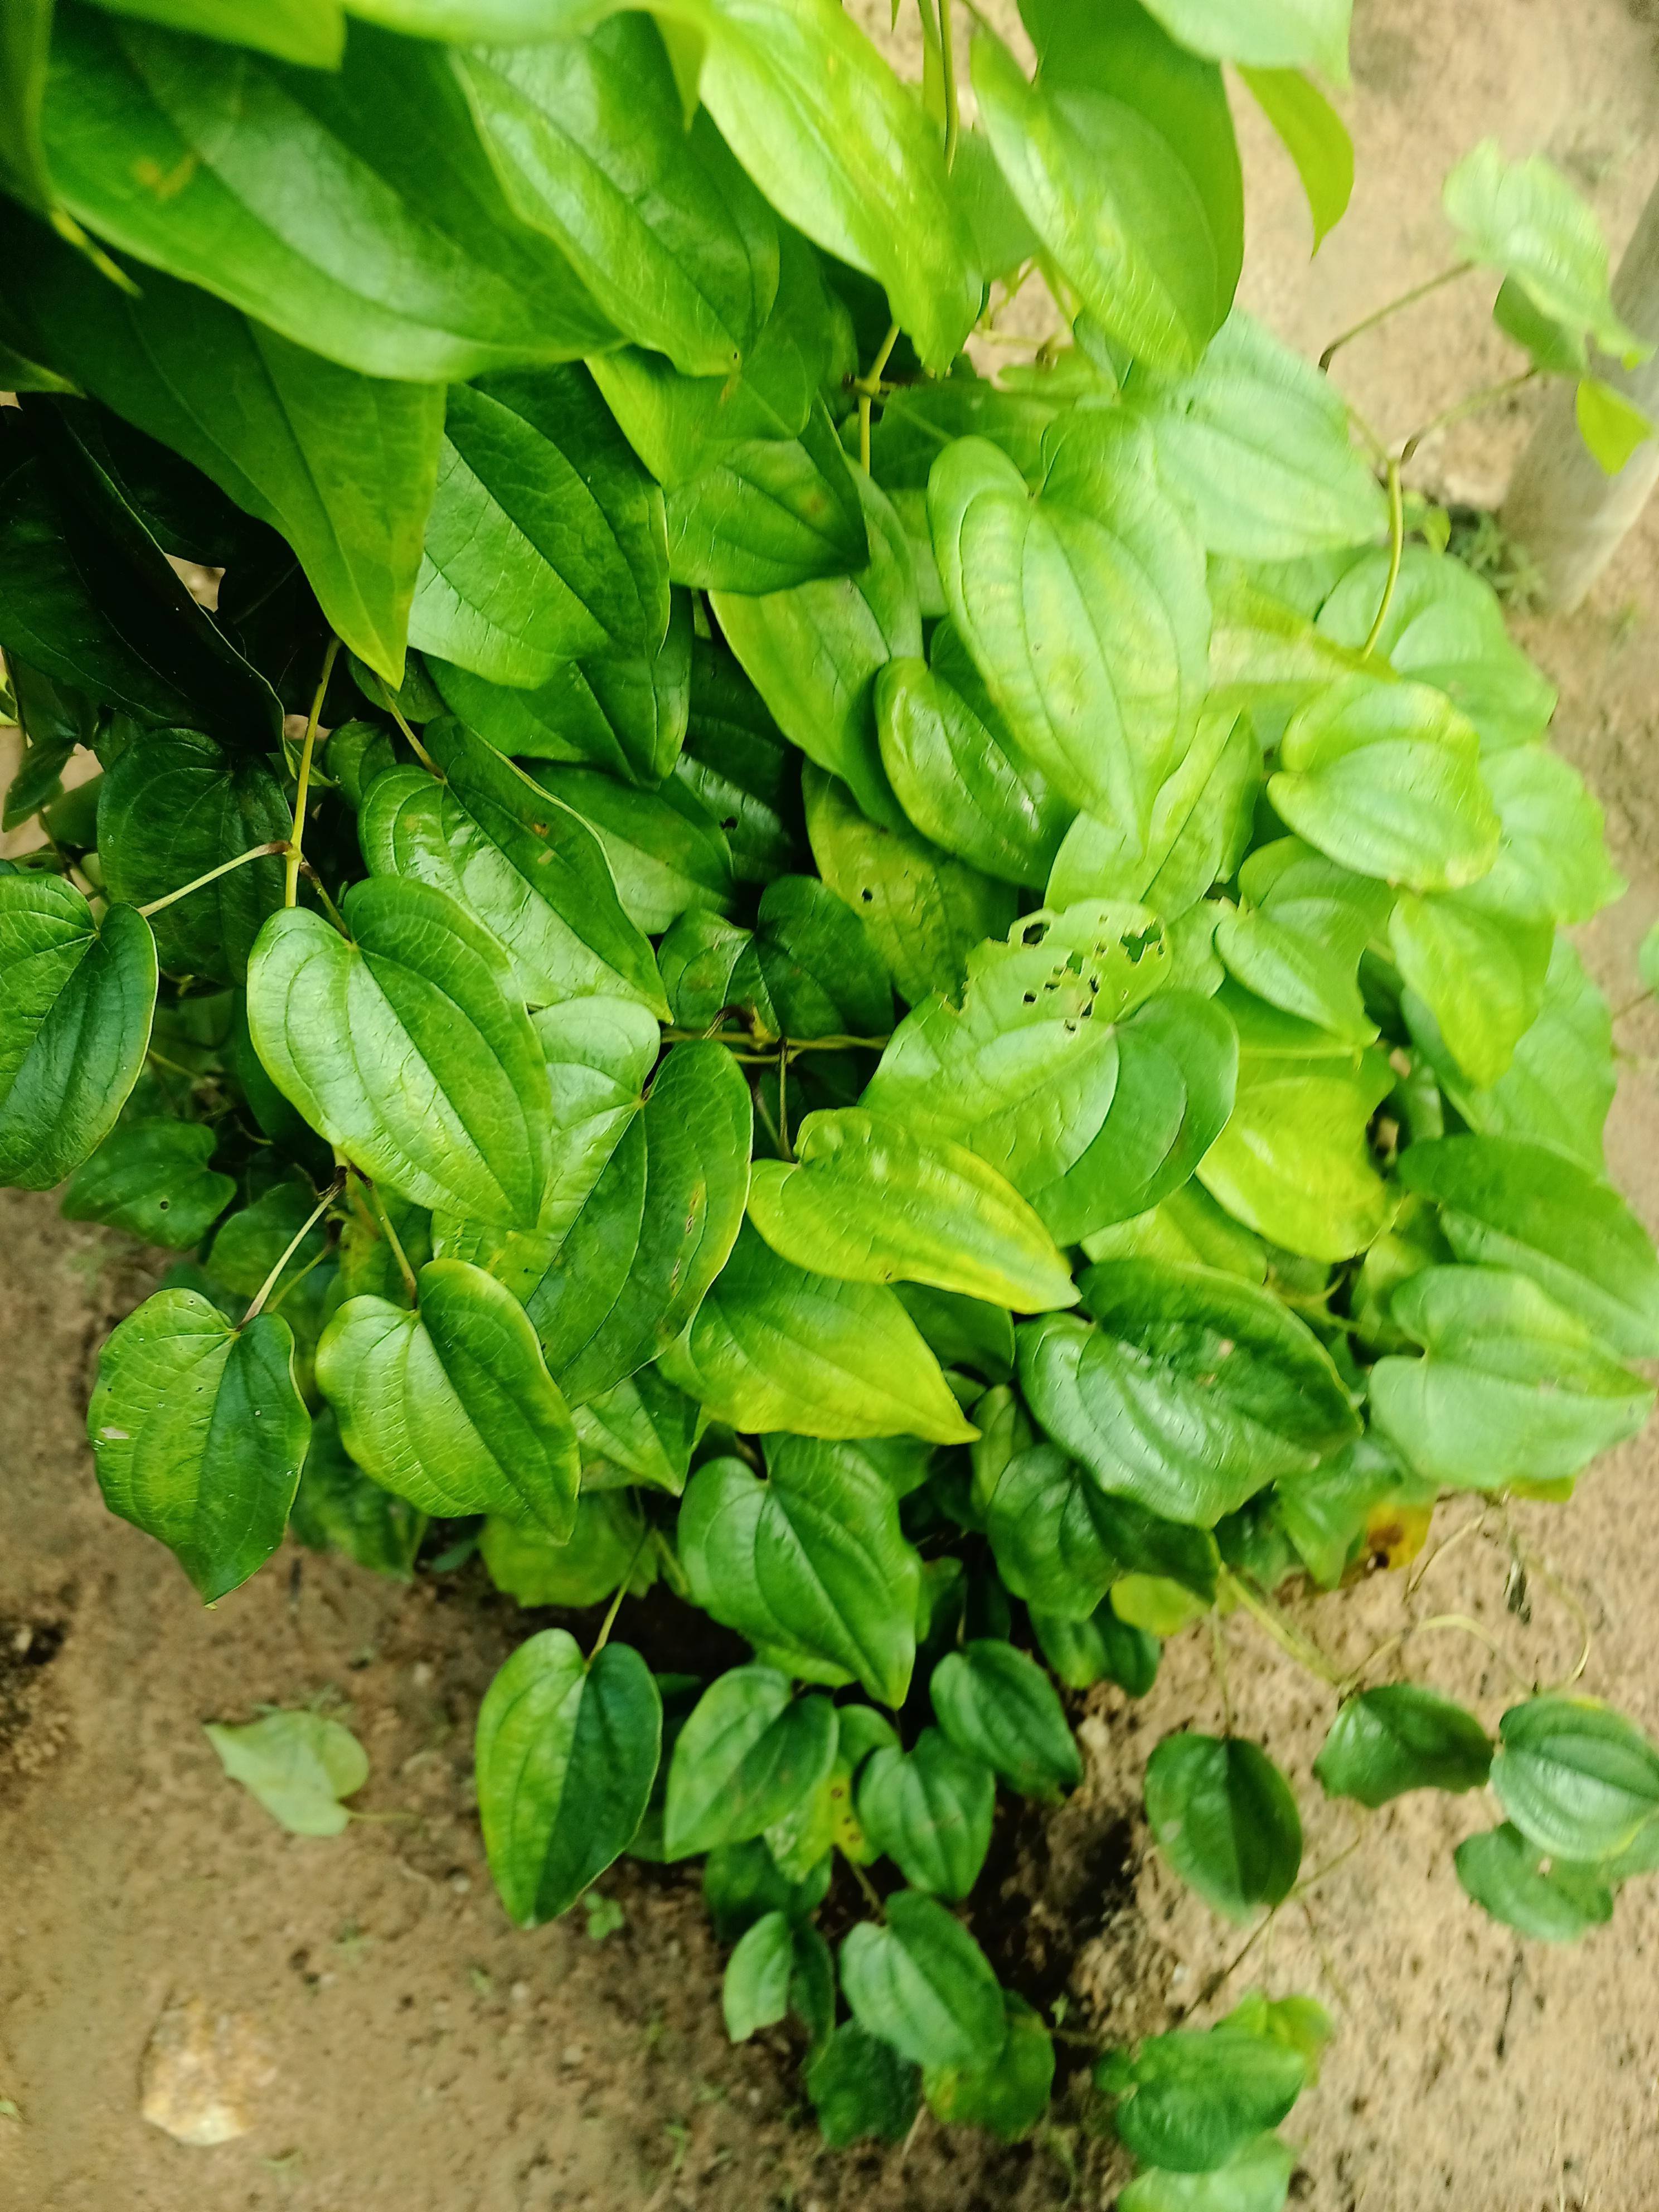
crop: yam
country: Nigeria
